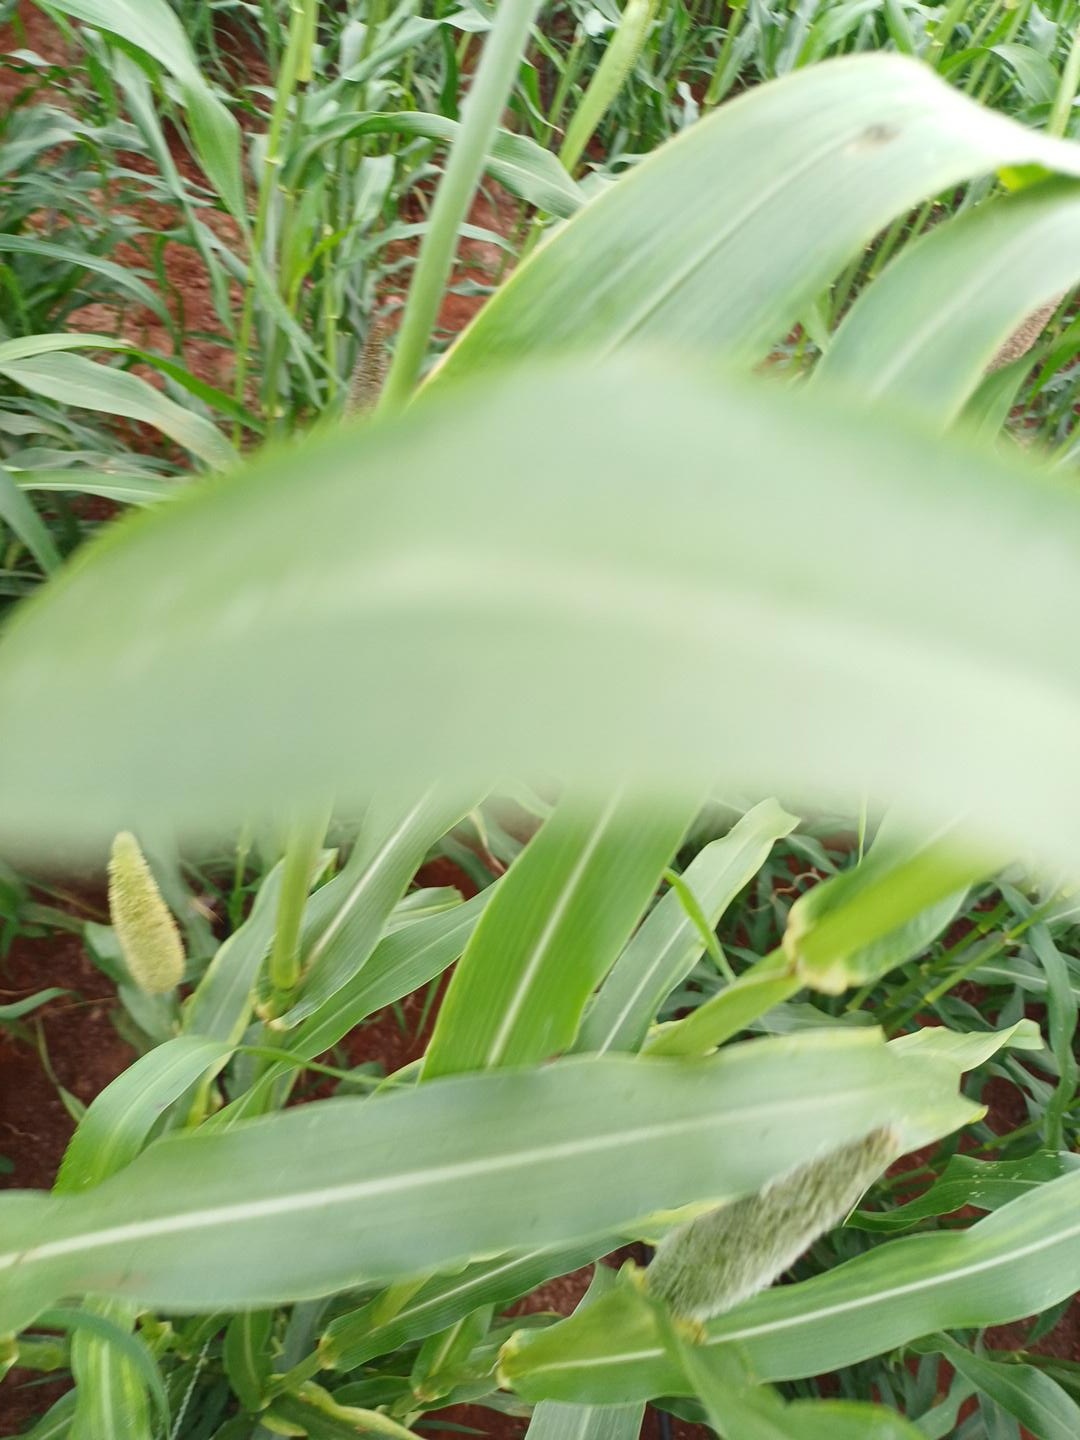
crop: pearl millet
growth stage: flowering
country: Kenya
